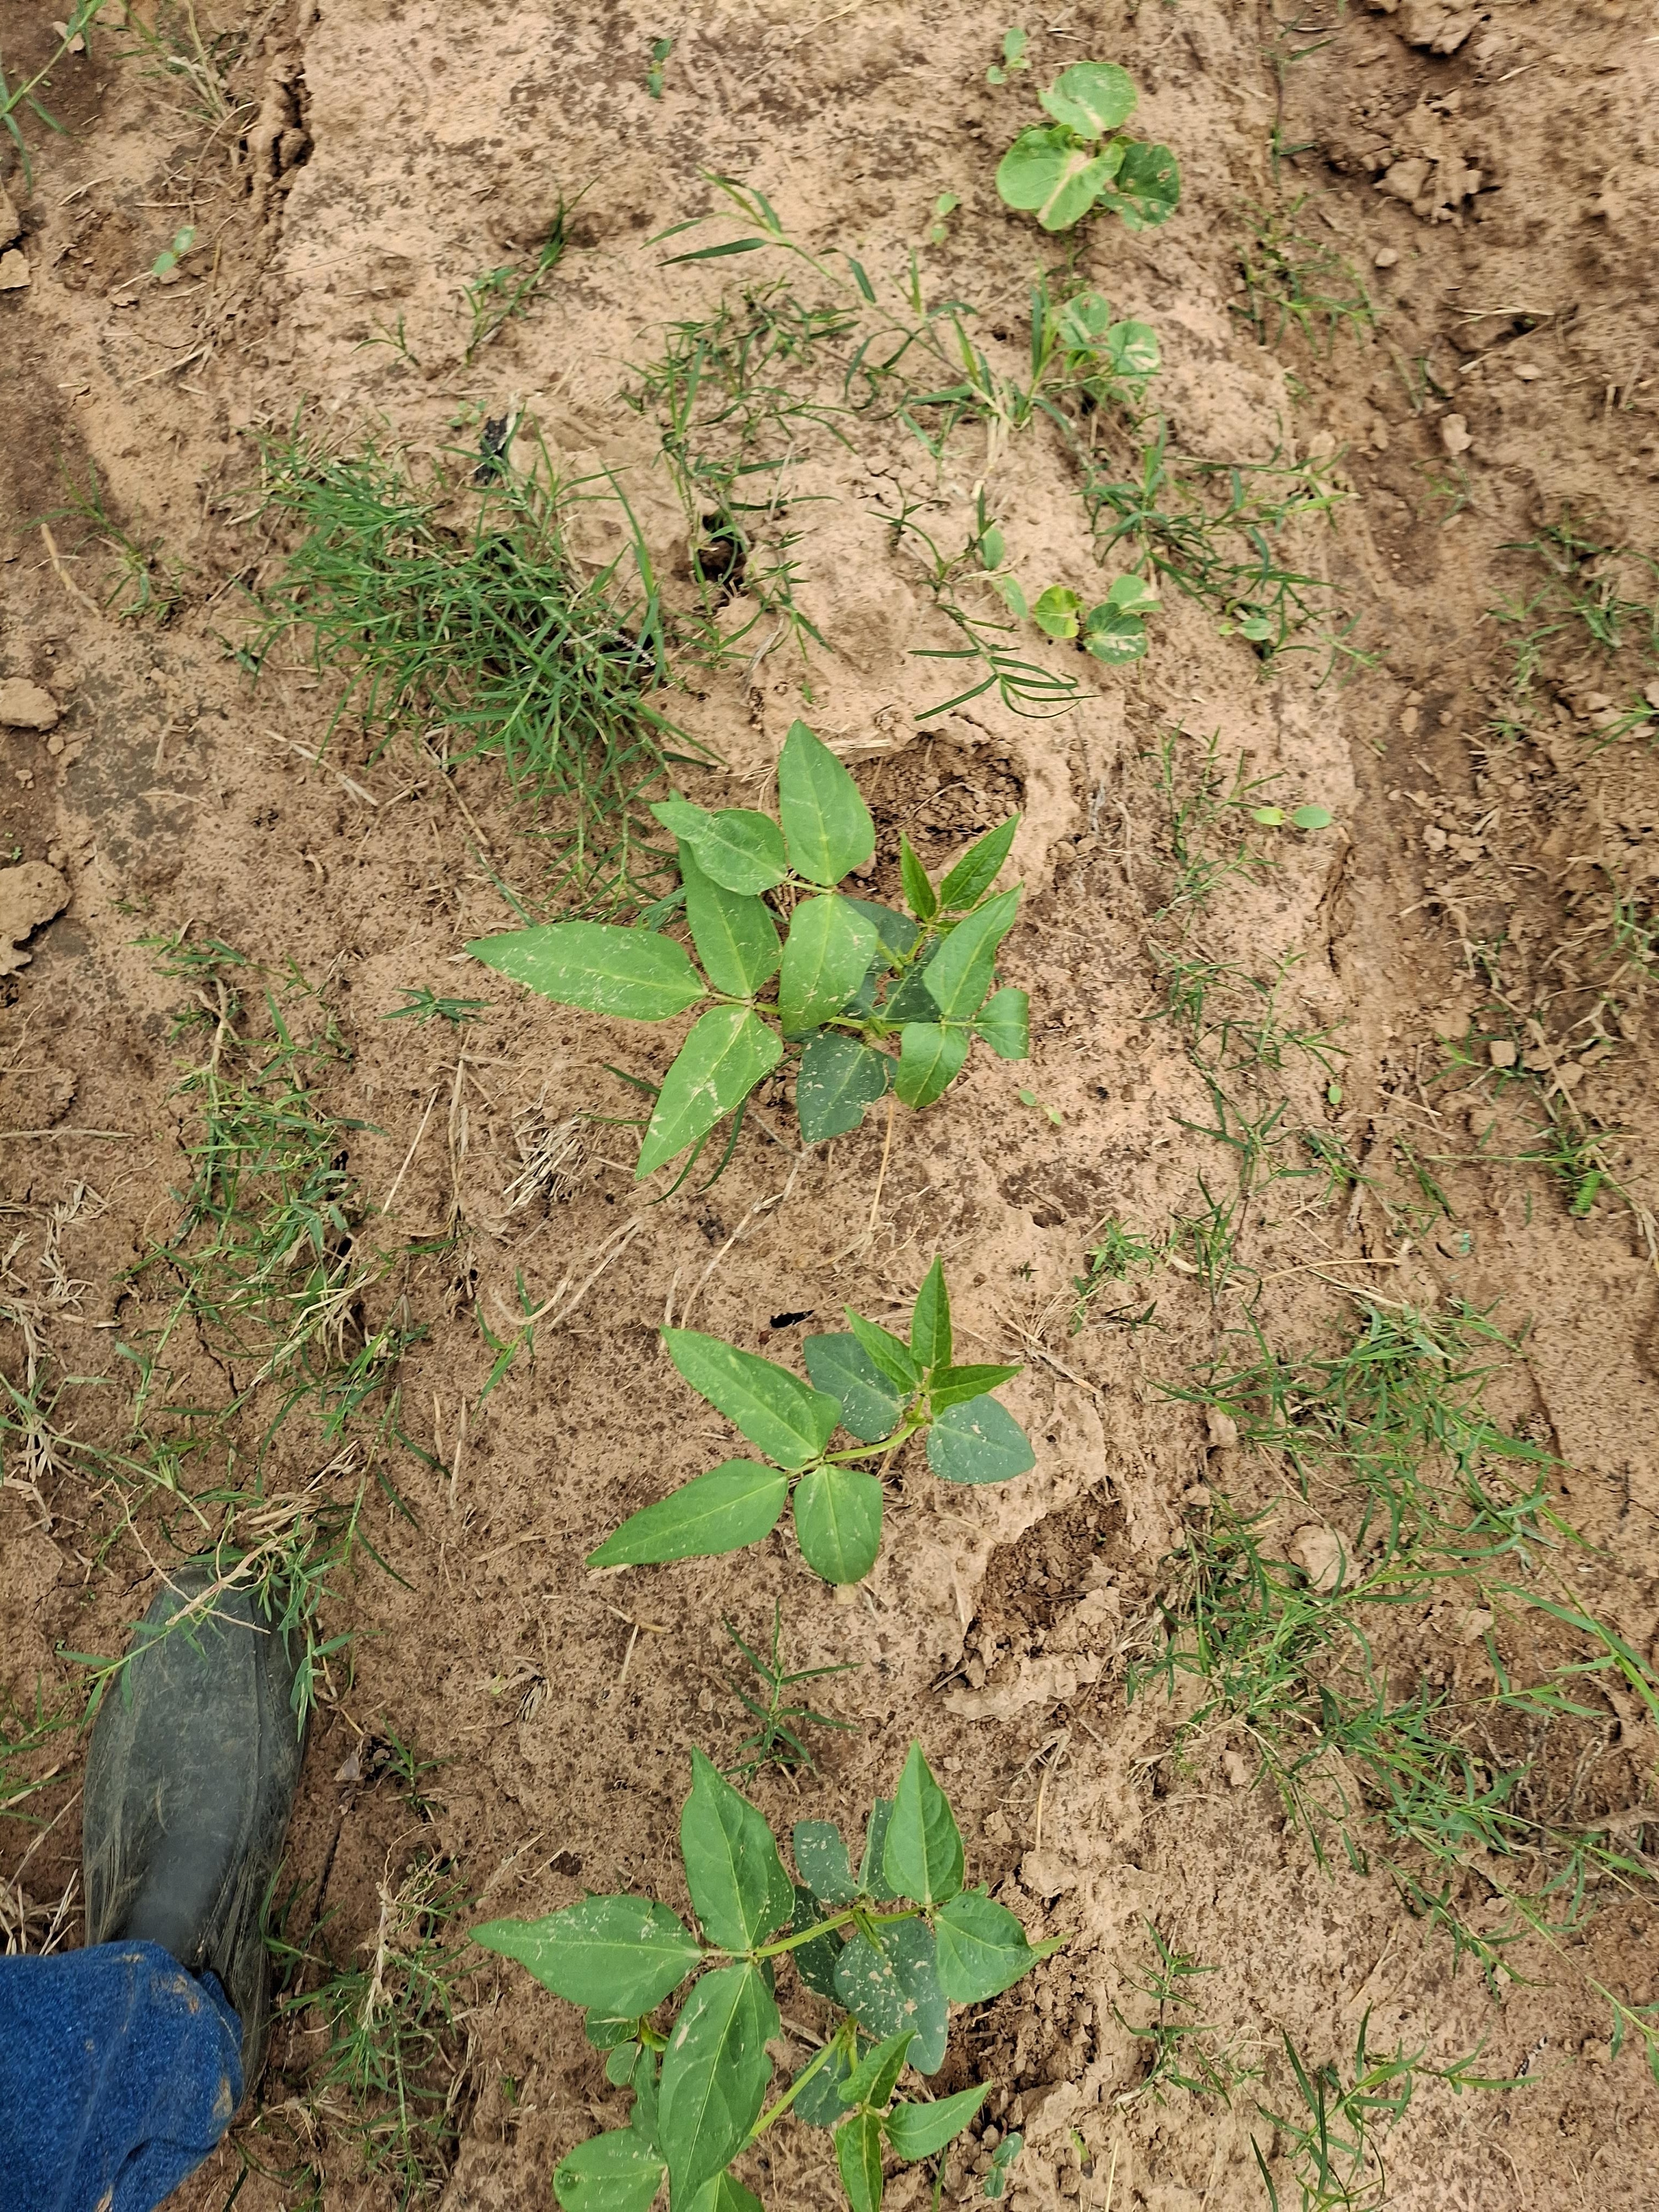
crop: cowpea
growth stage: emergence
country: Nigeria
